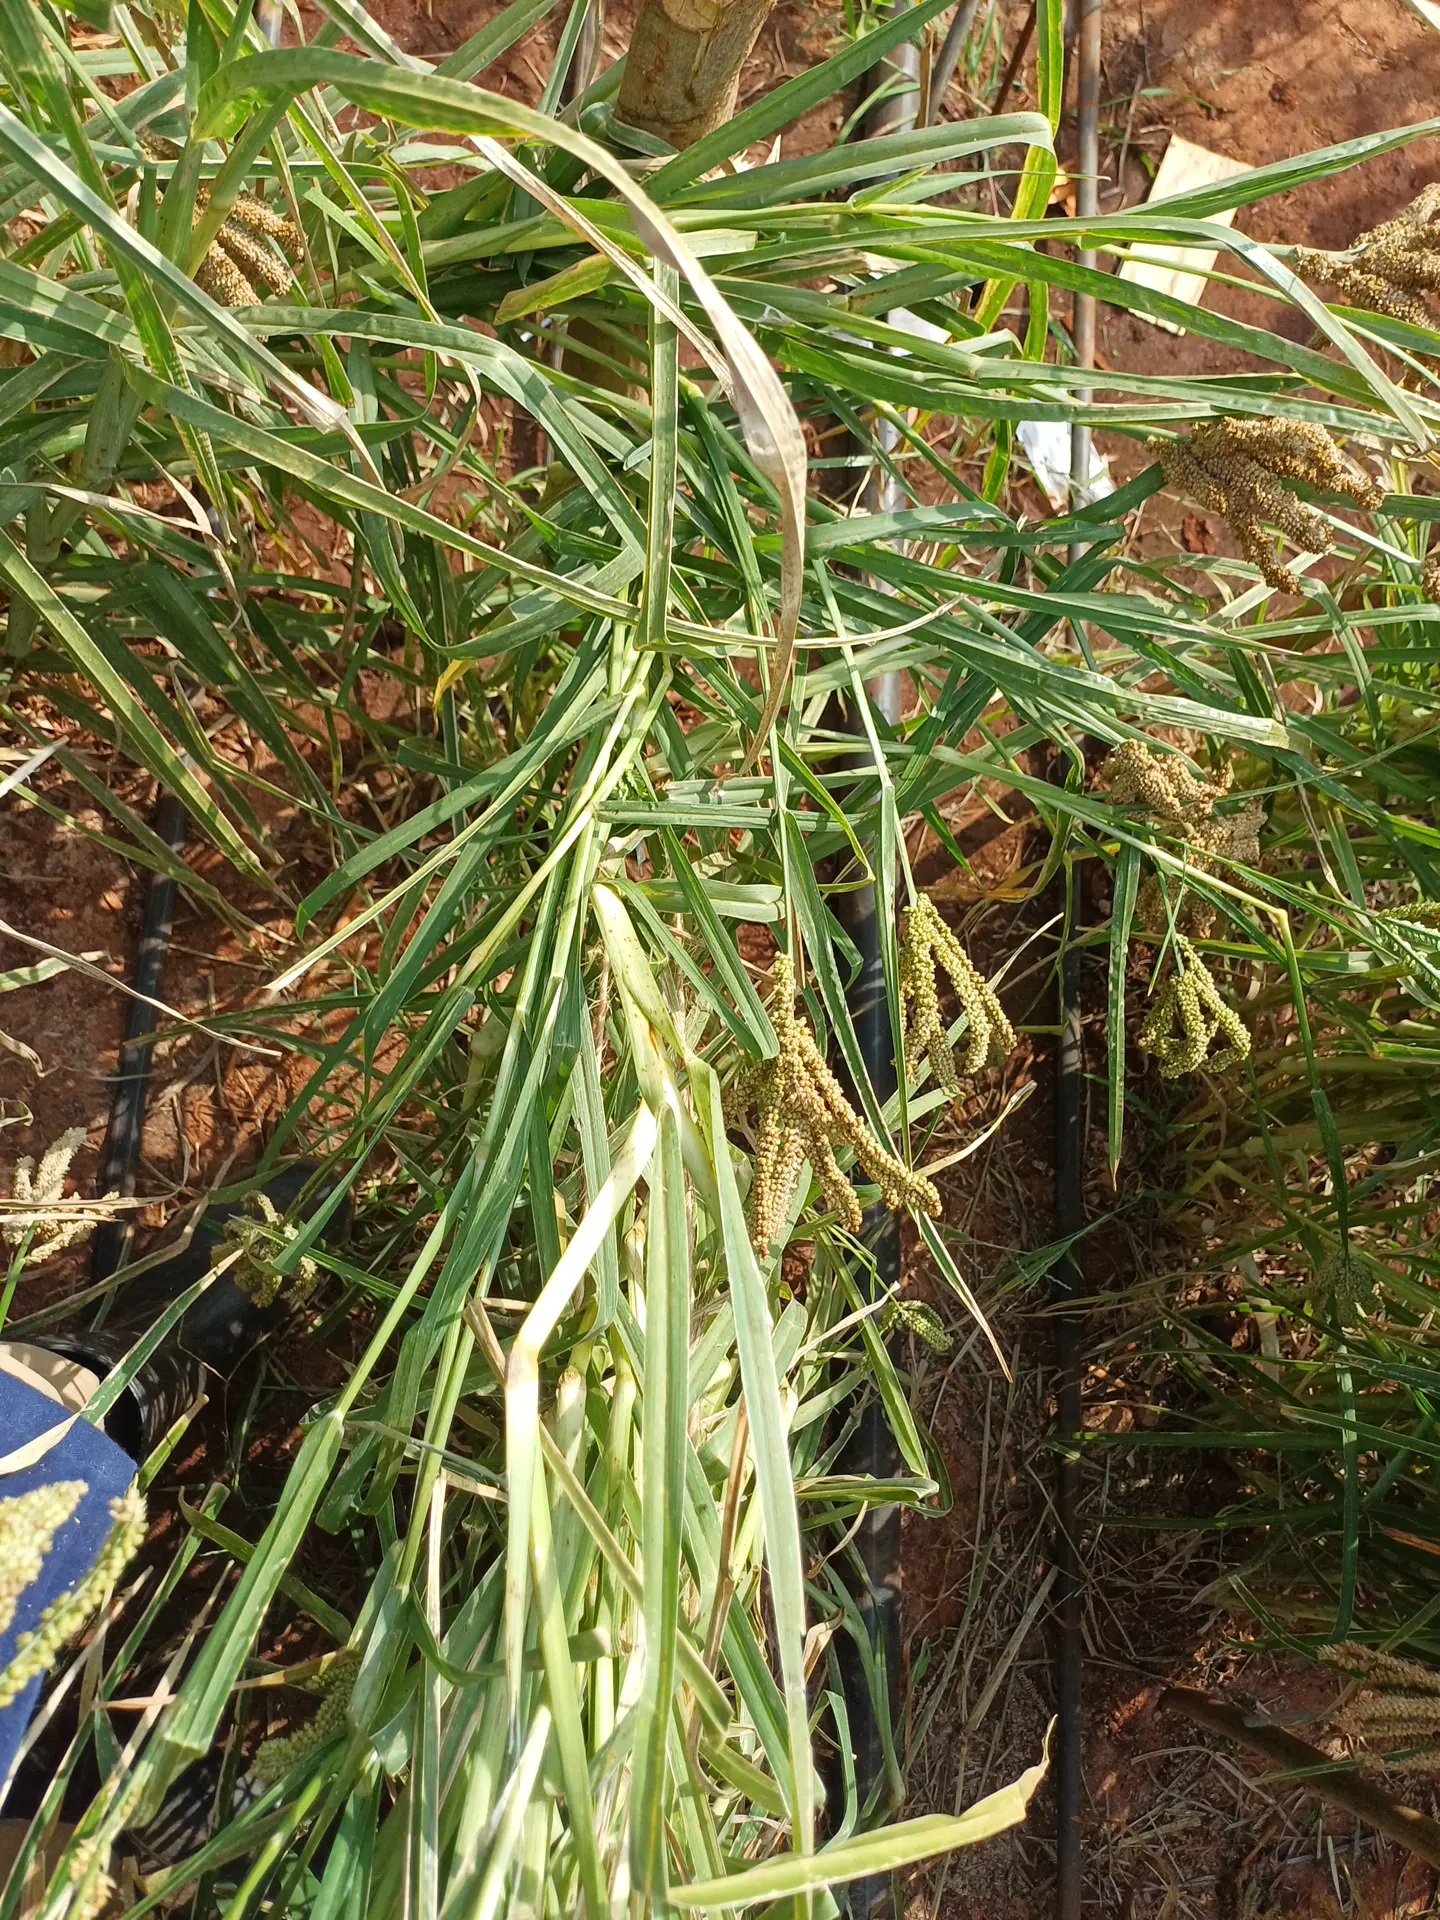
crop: finger millet
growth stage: maturity
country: Kenya
